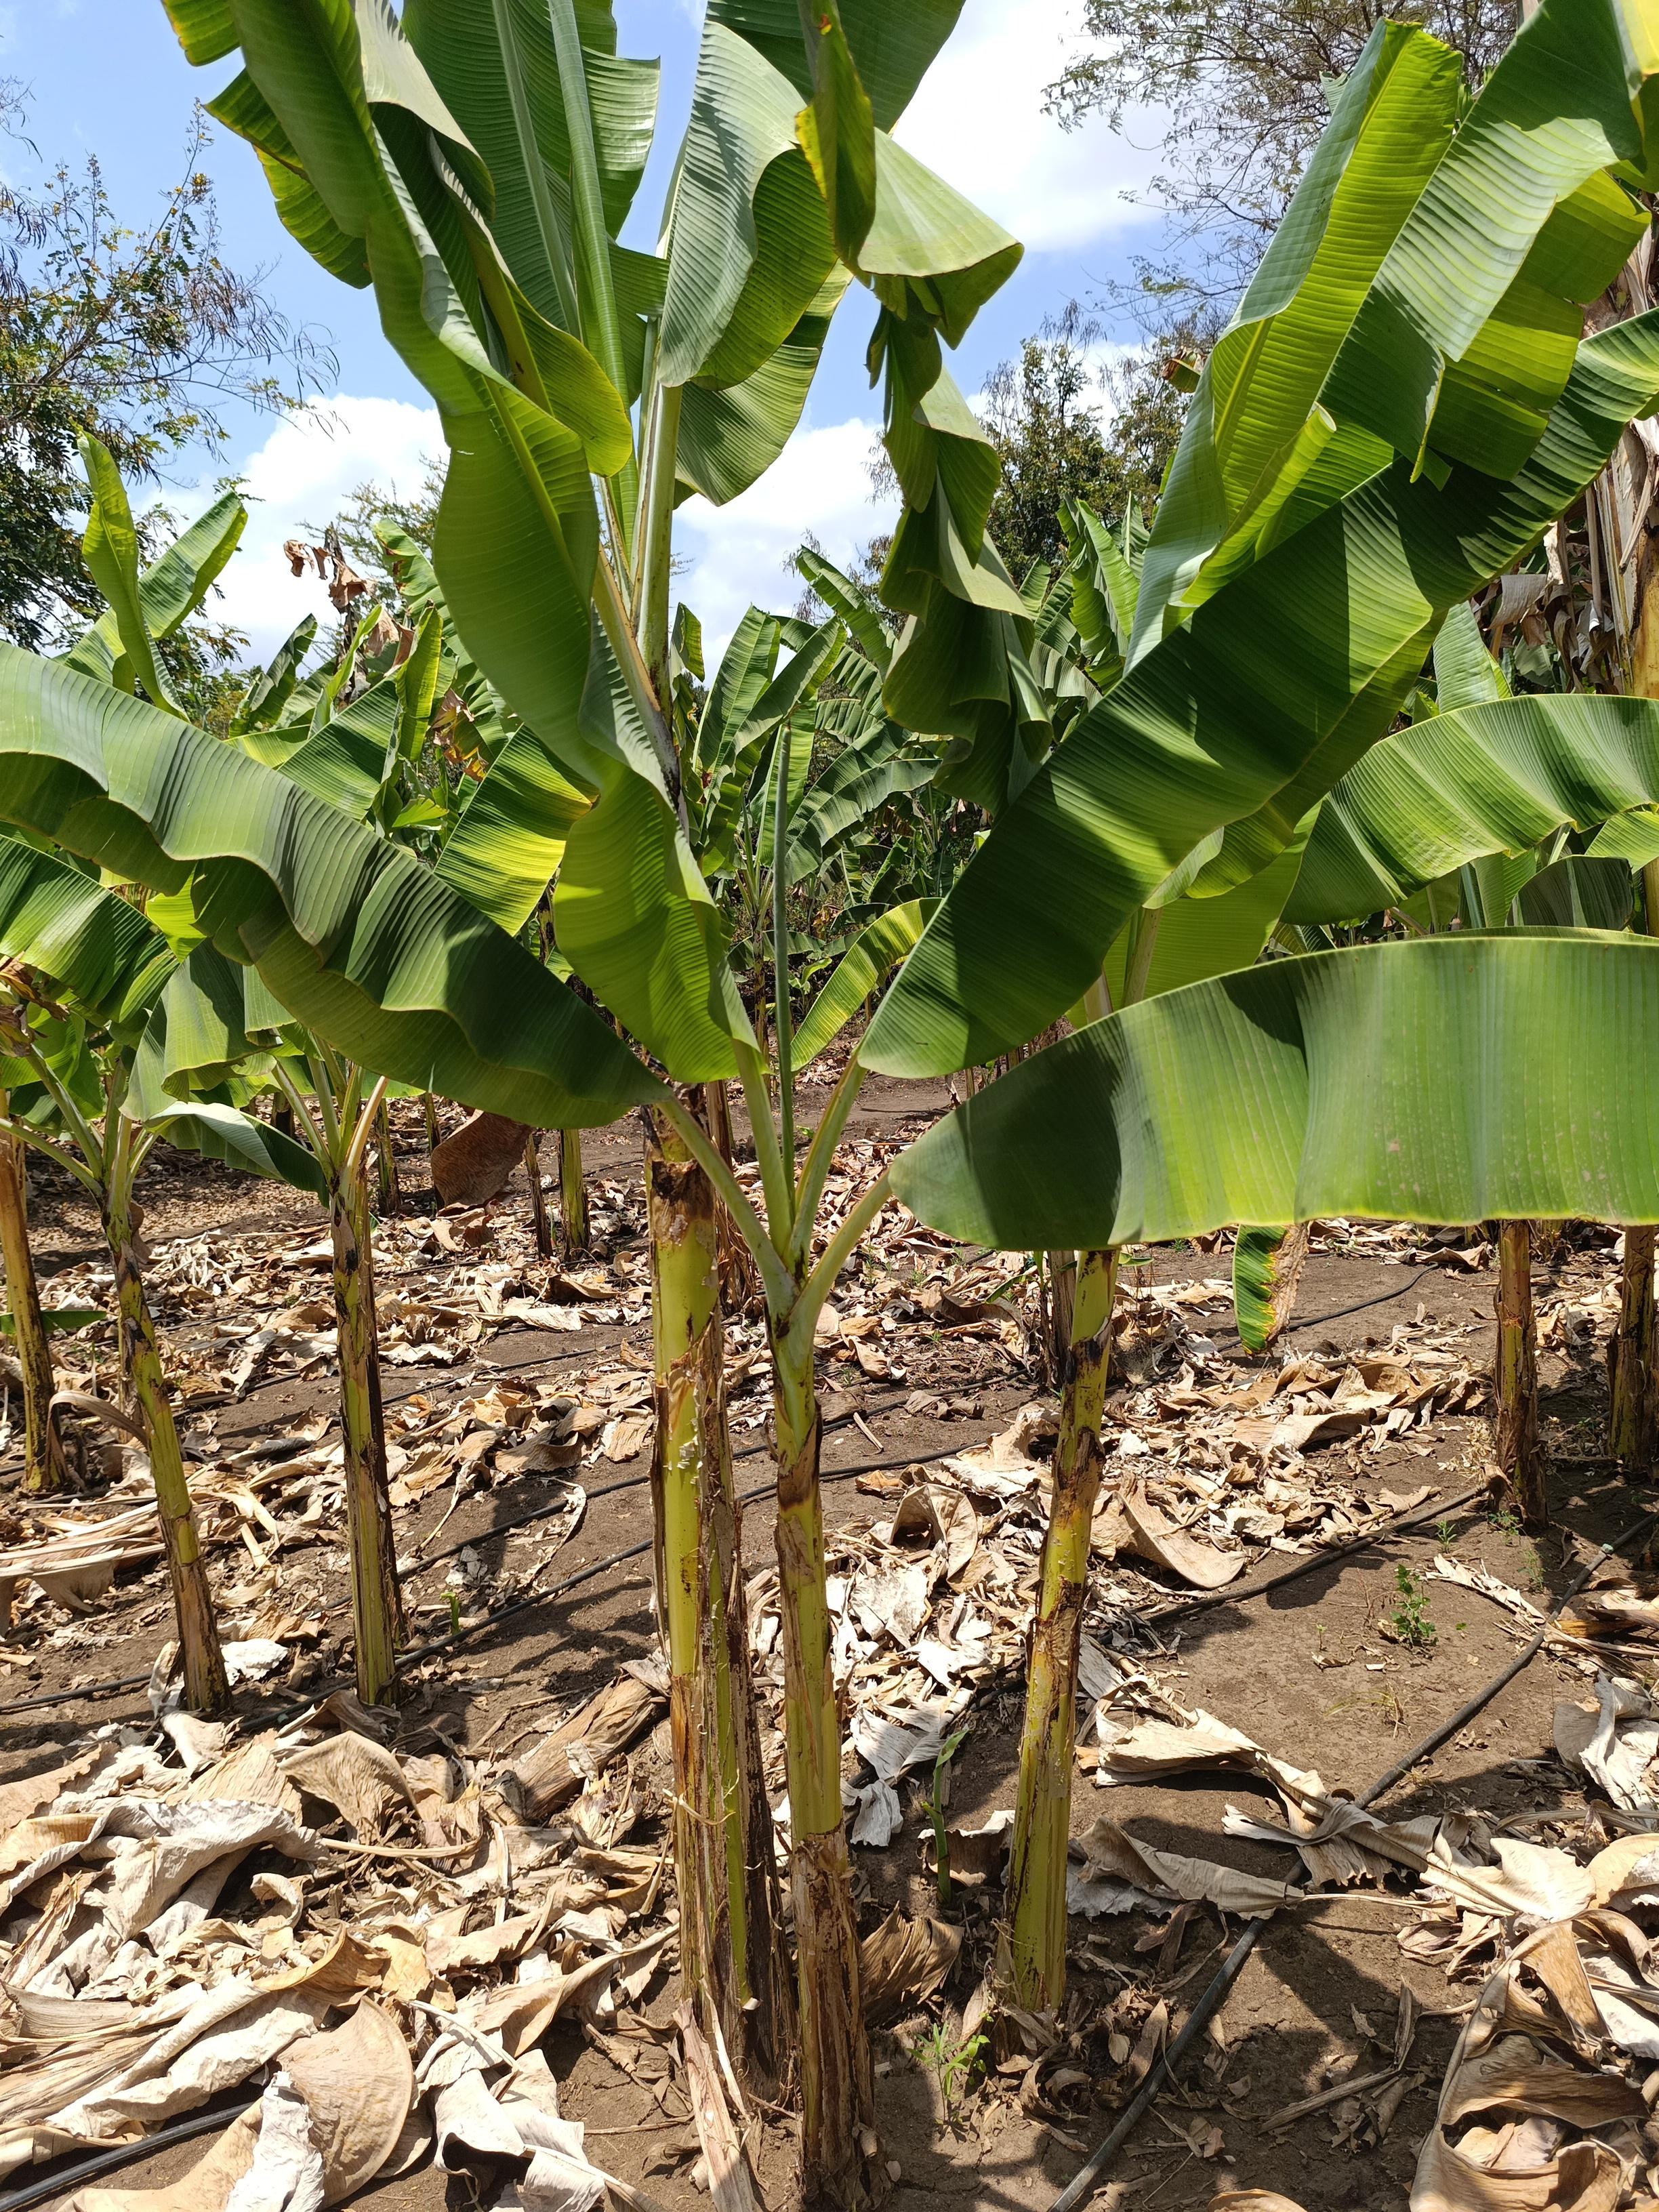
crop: banana
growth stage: vegetative
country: Tanzania
